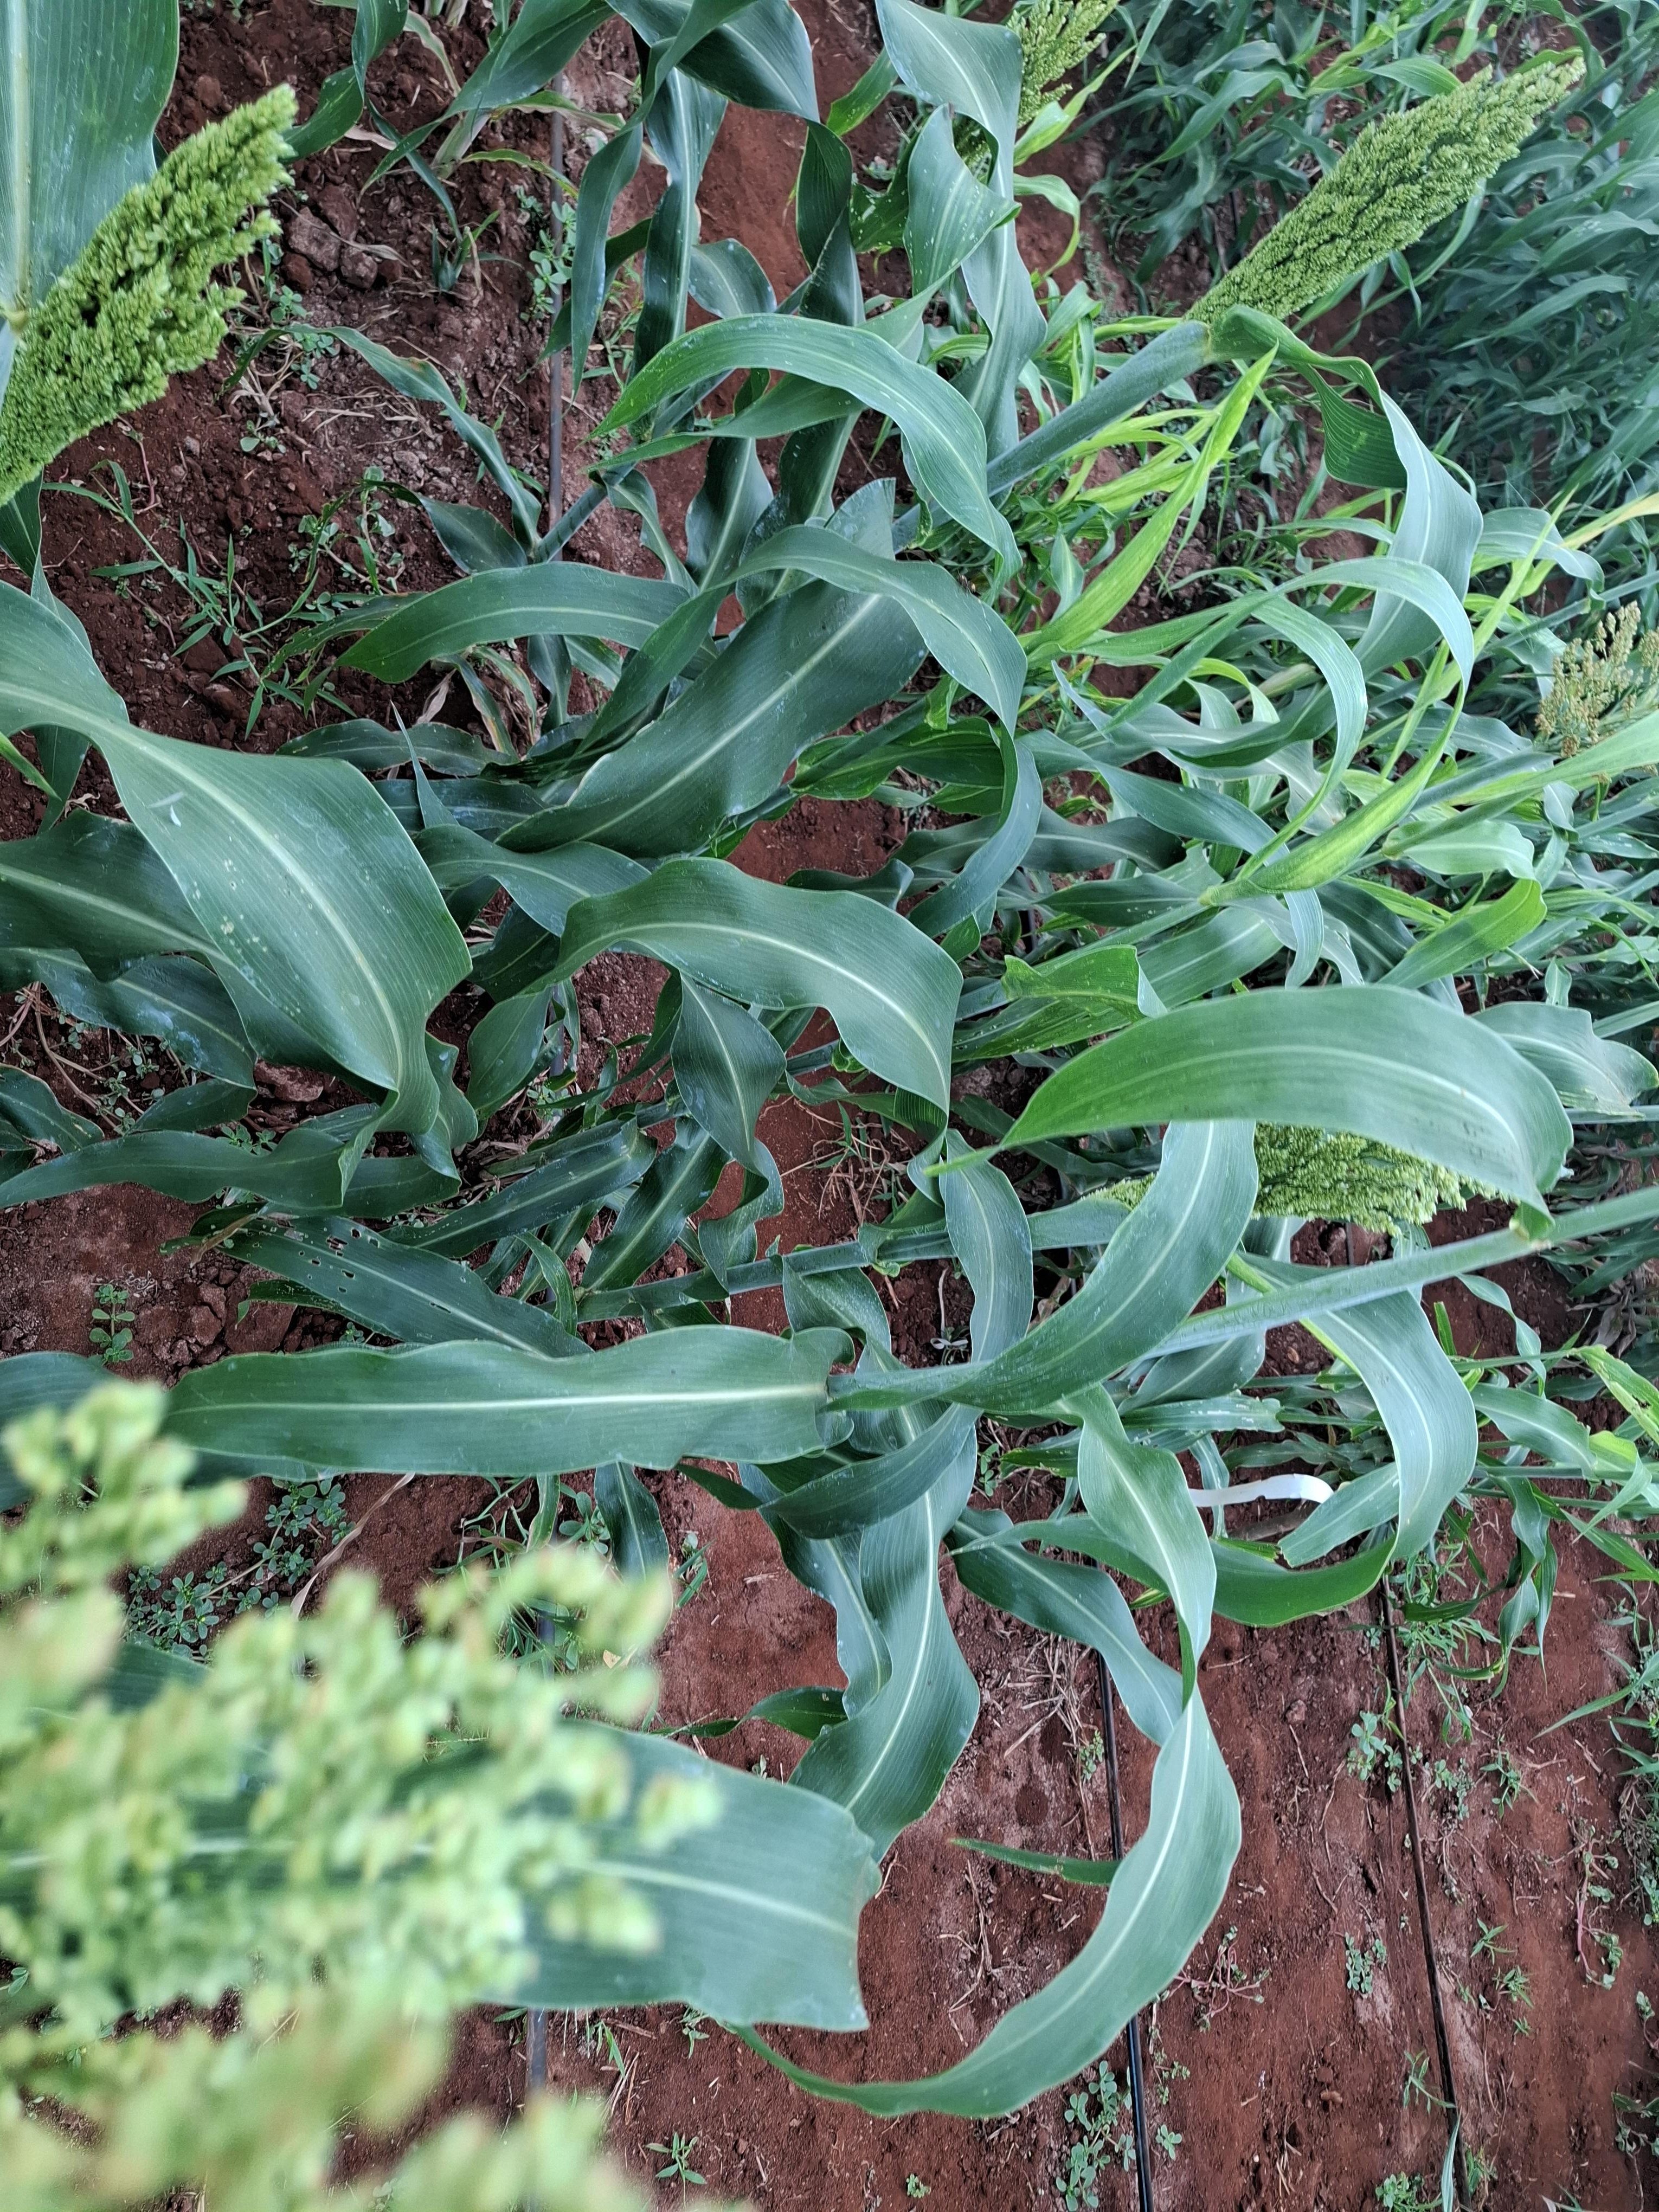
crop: sorghum
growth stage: flowering
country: Kenya
